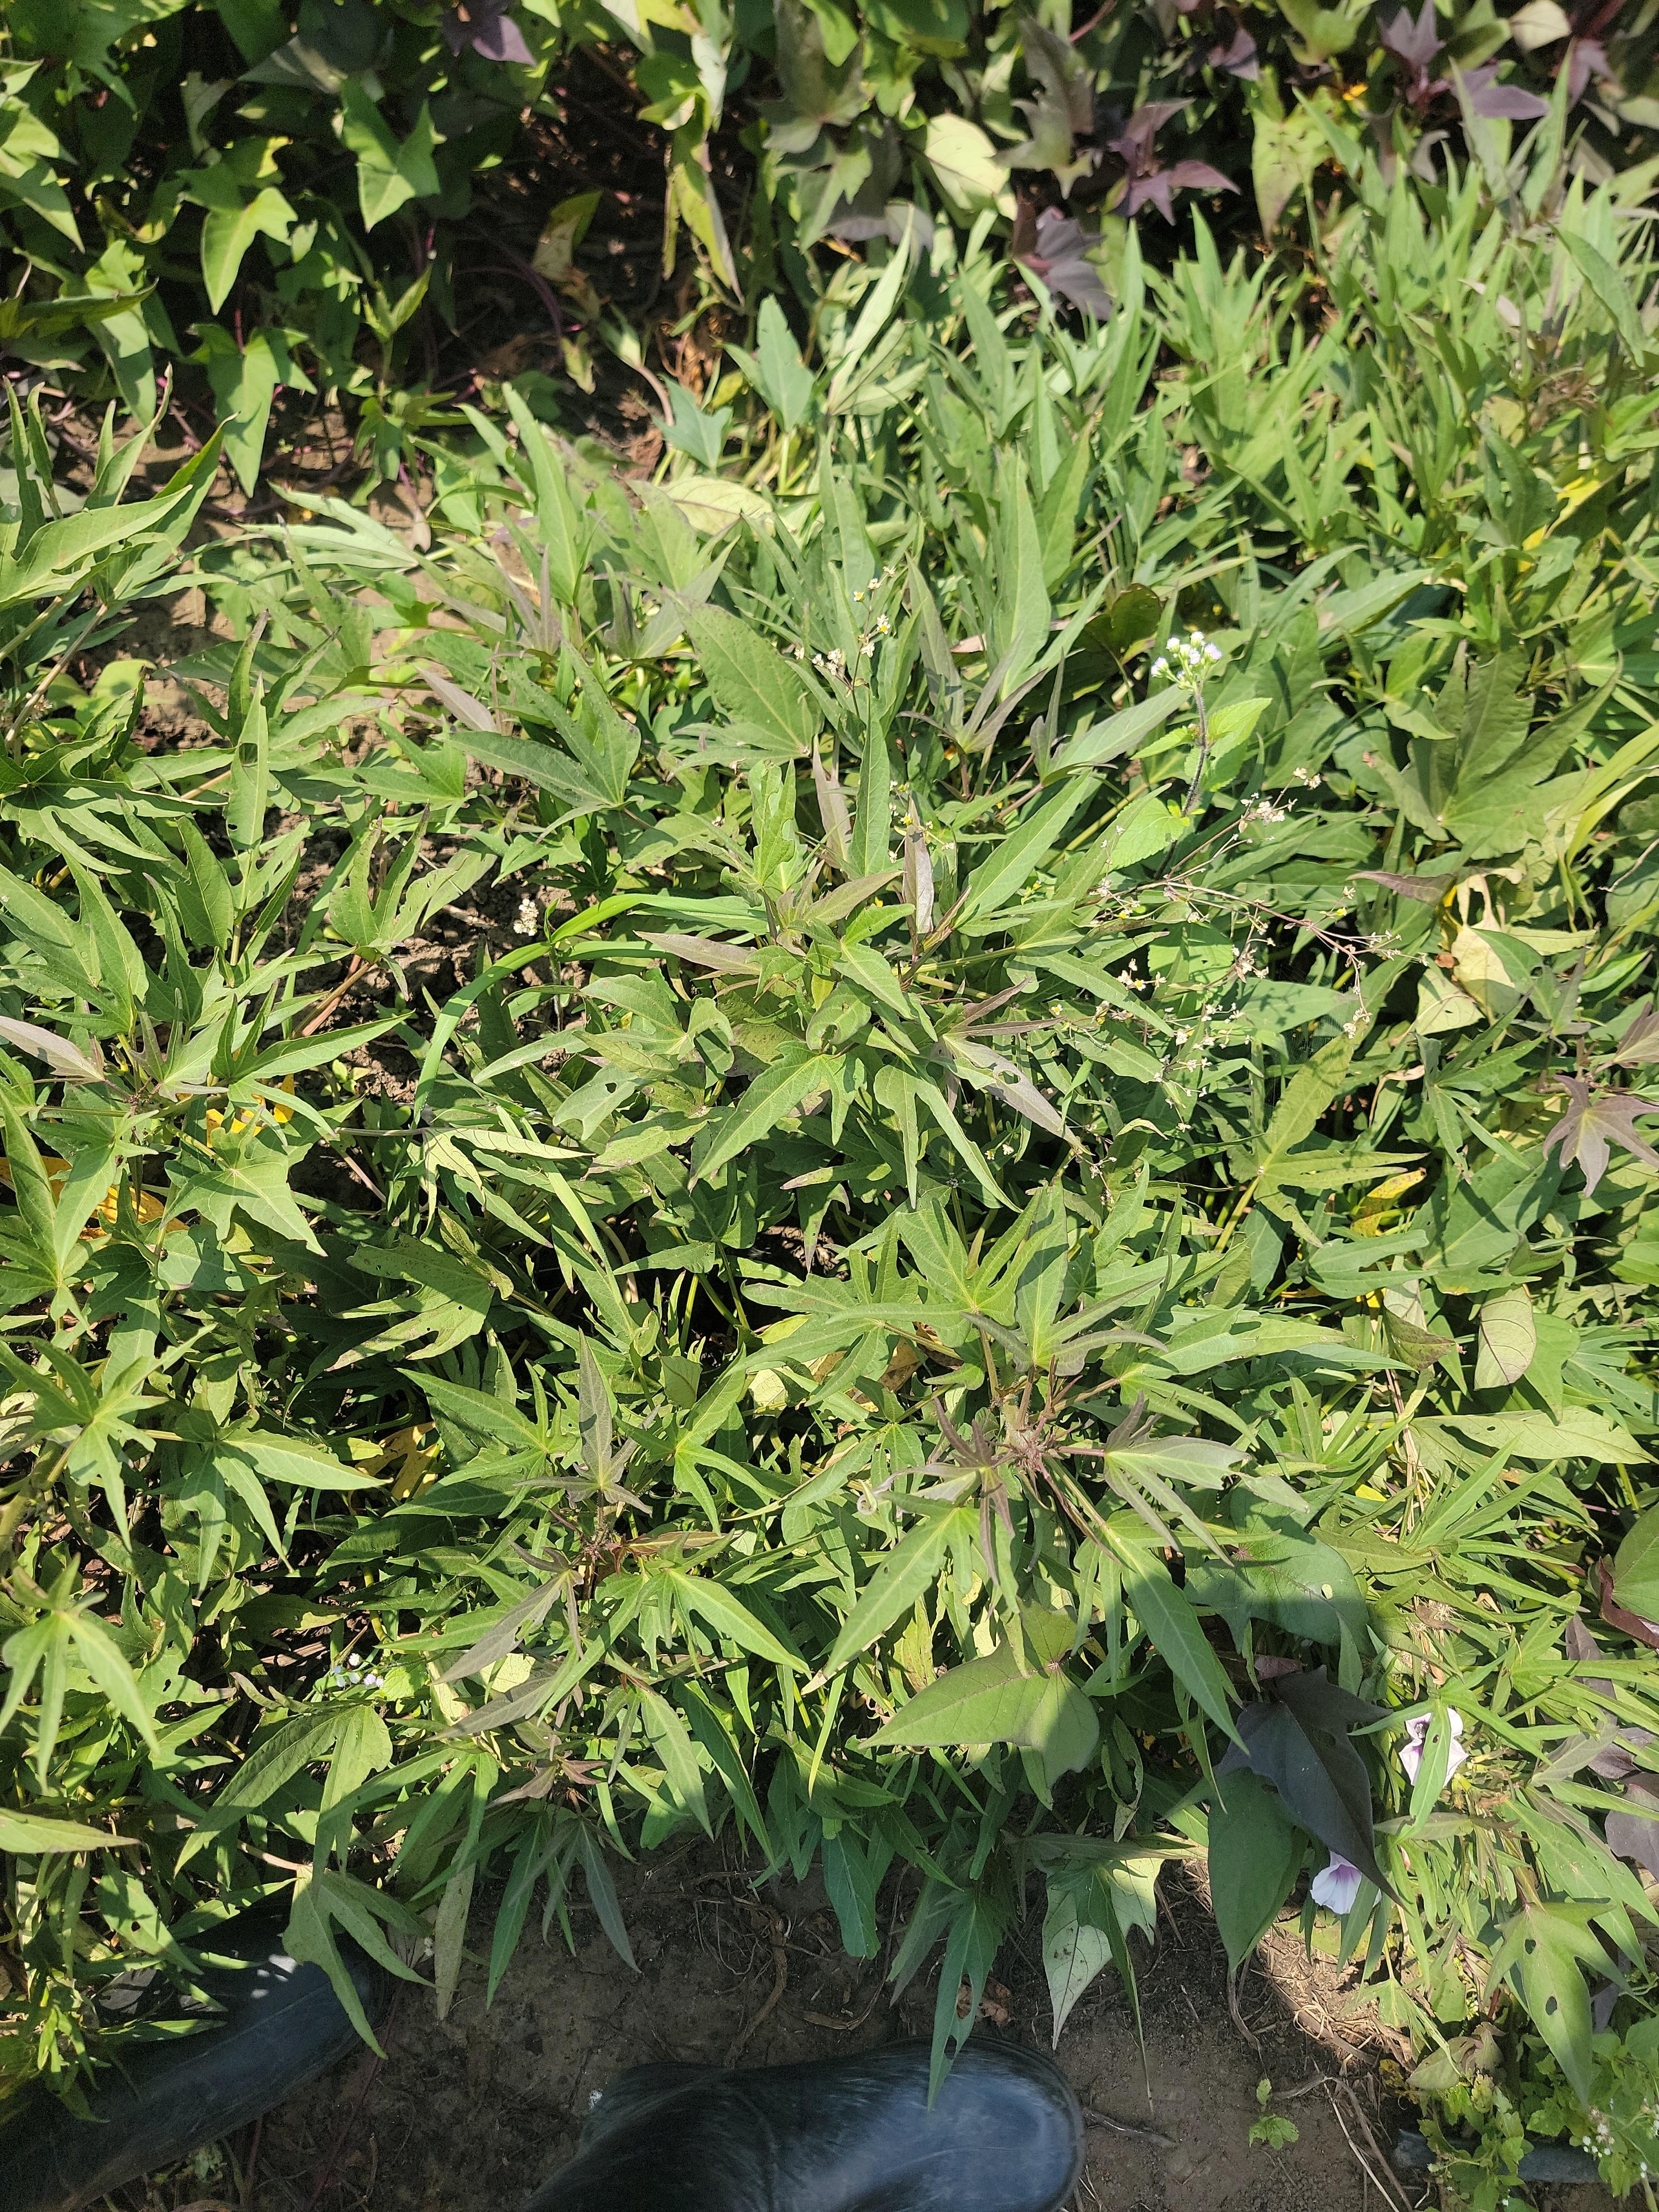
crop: sweet potato
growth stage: flowering
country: Tanzania
